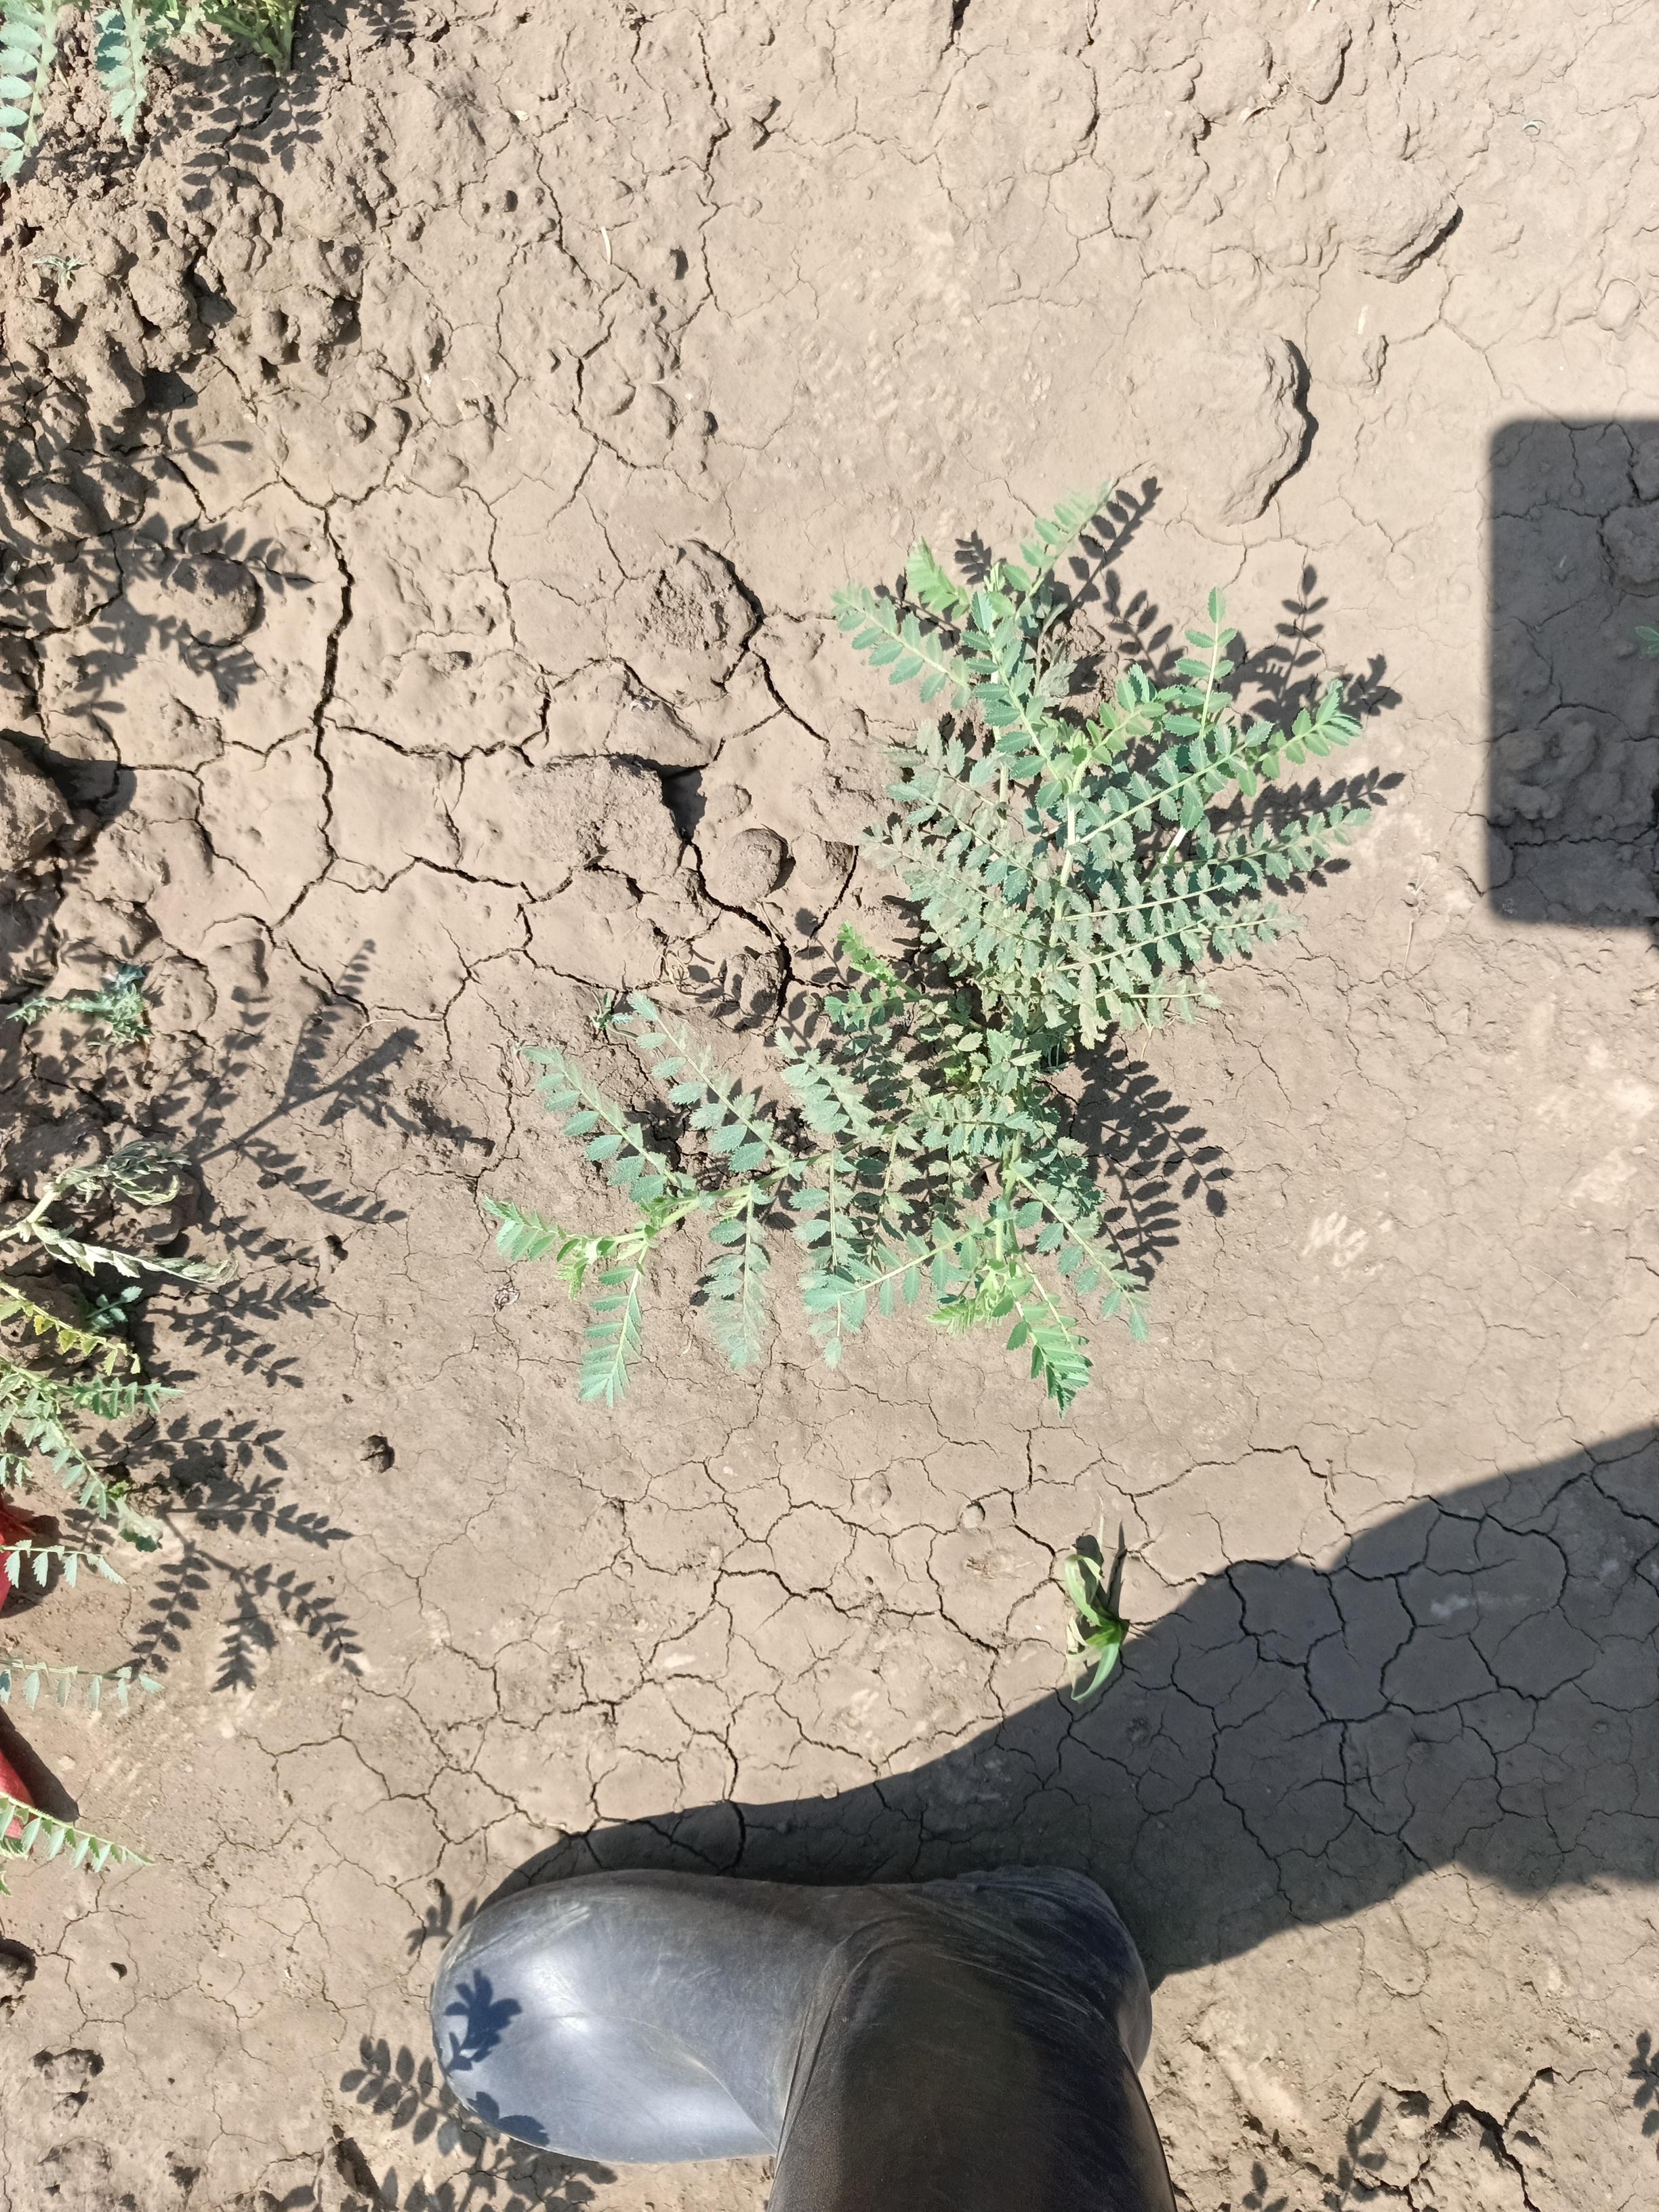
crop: chickpea
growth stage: vegetative
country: Tanzania
